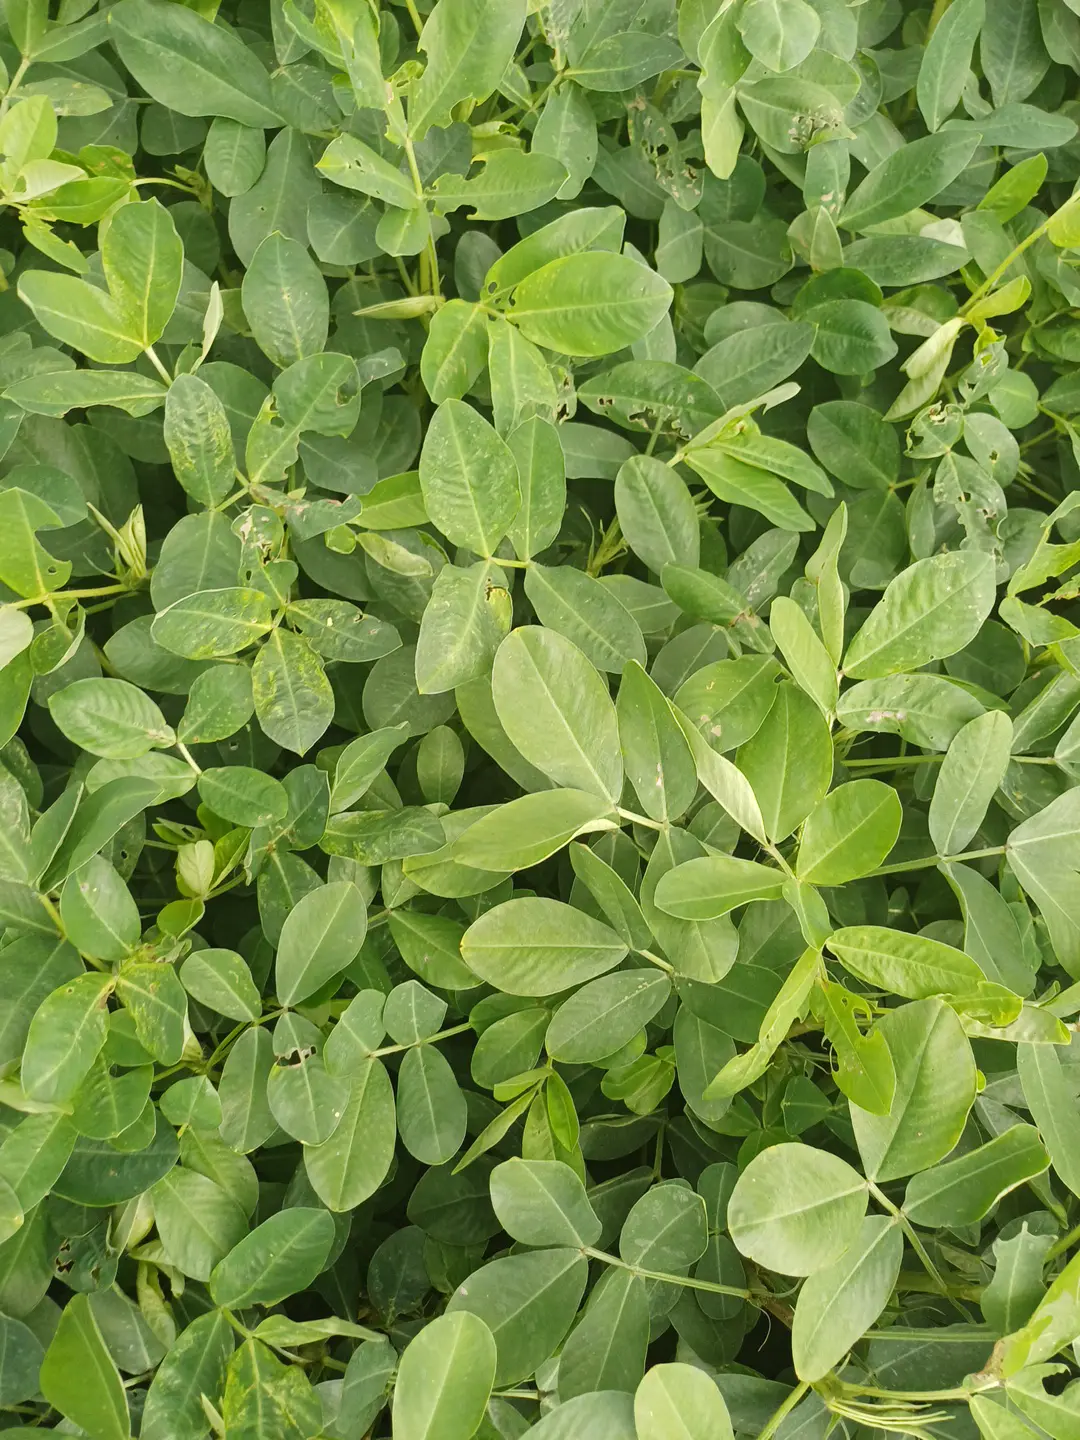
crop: groundnut
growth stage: flowering
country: Kenya
